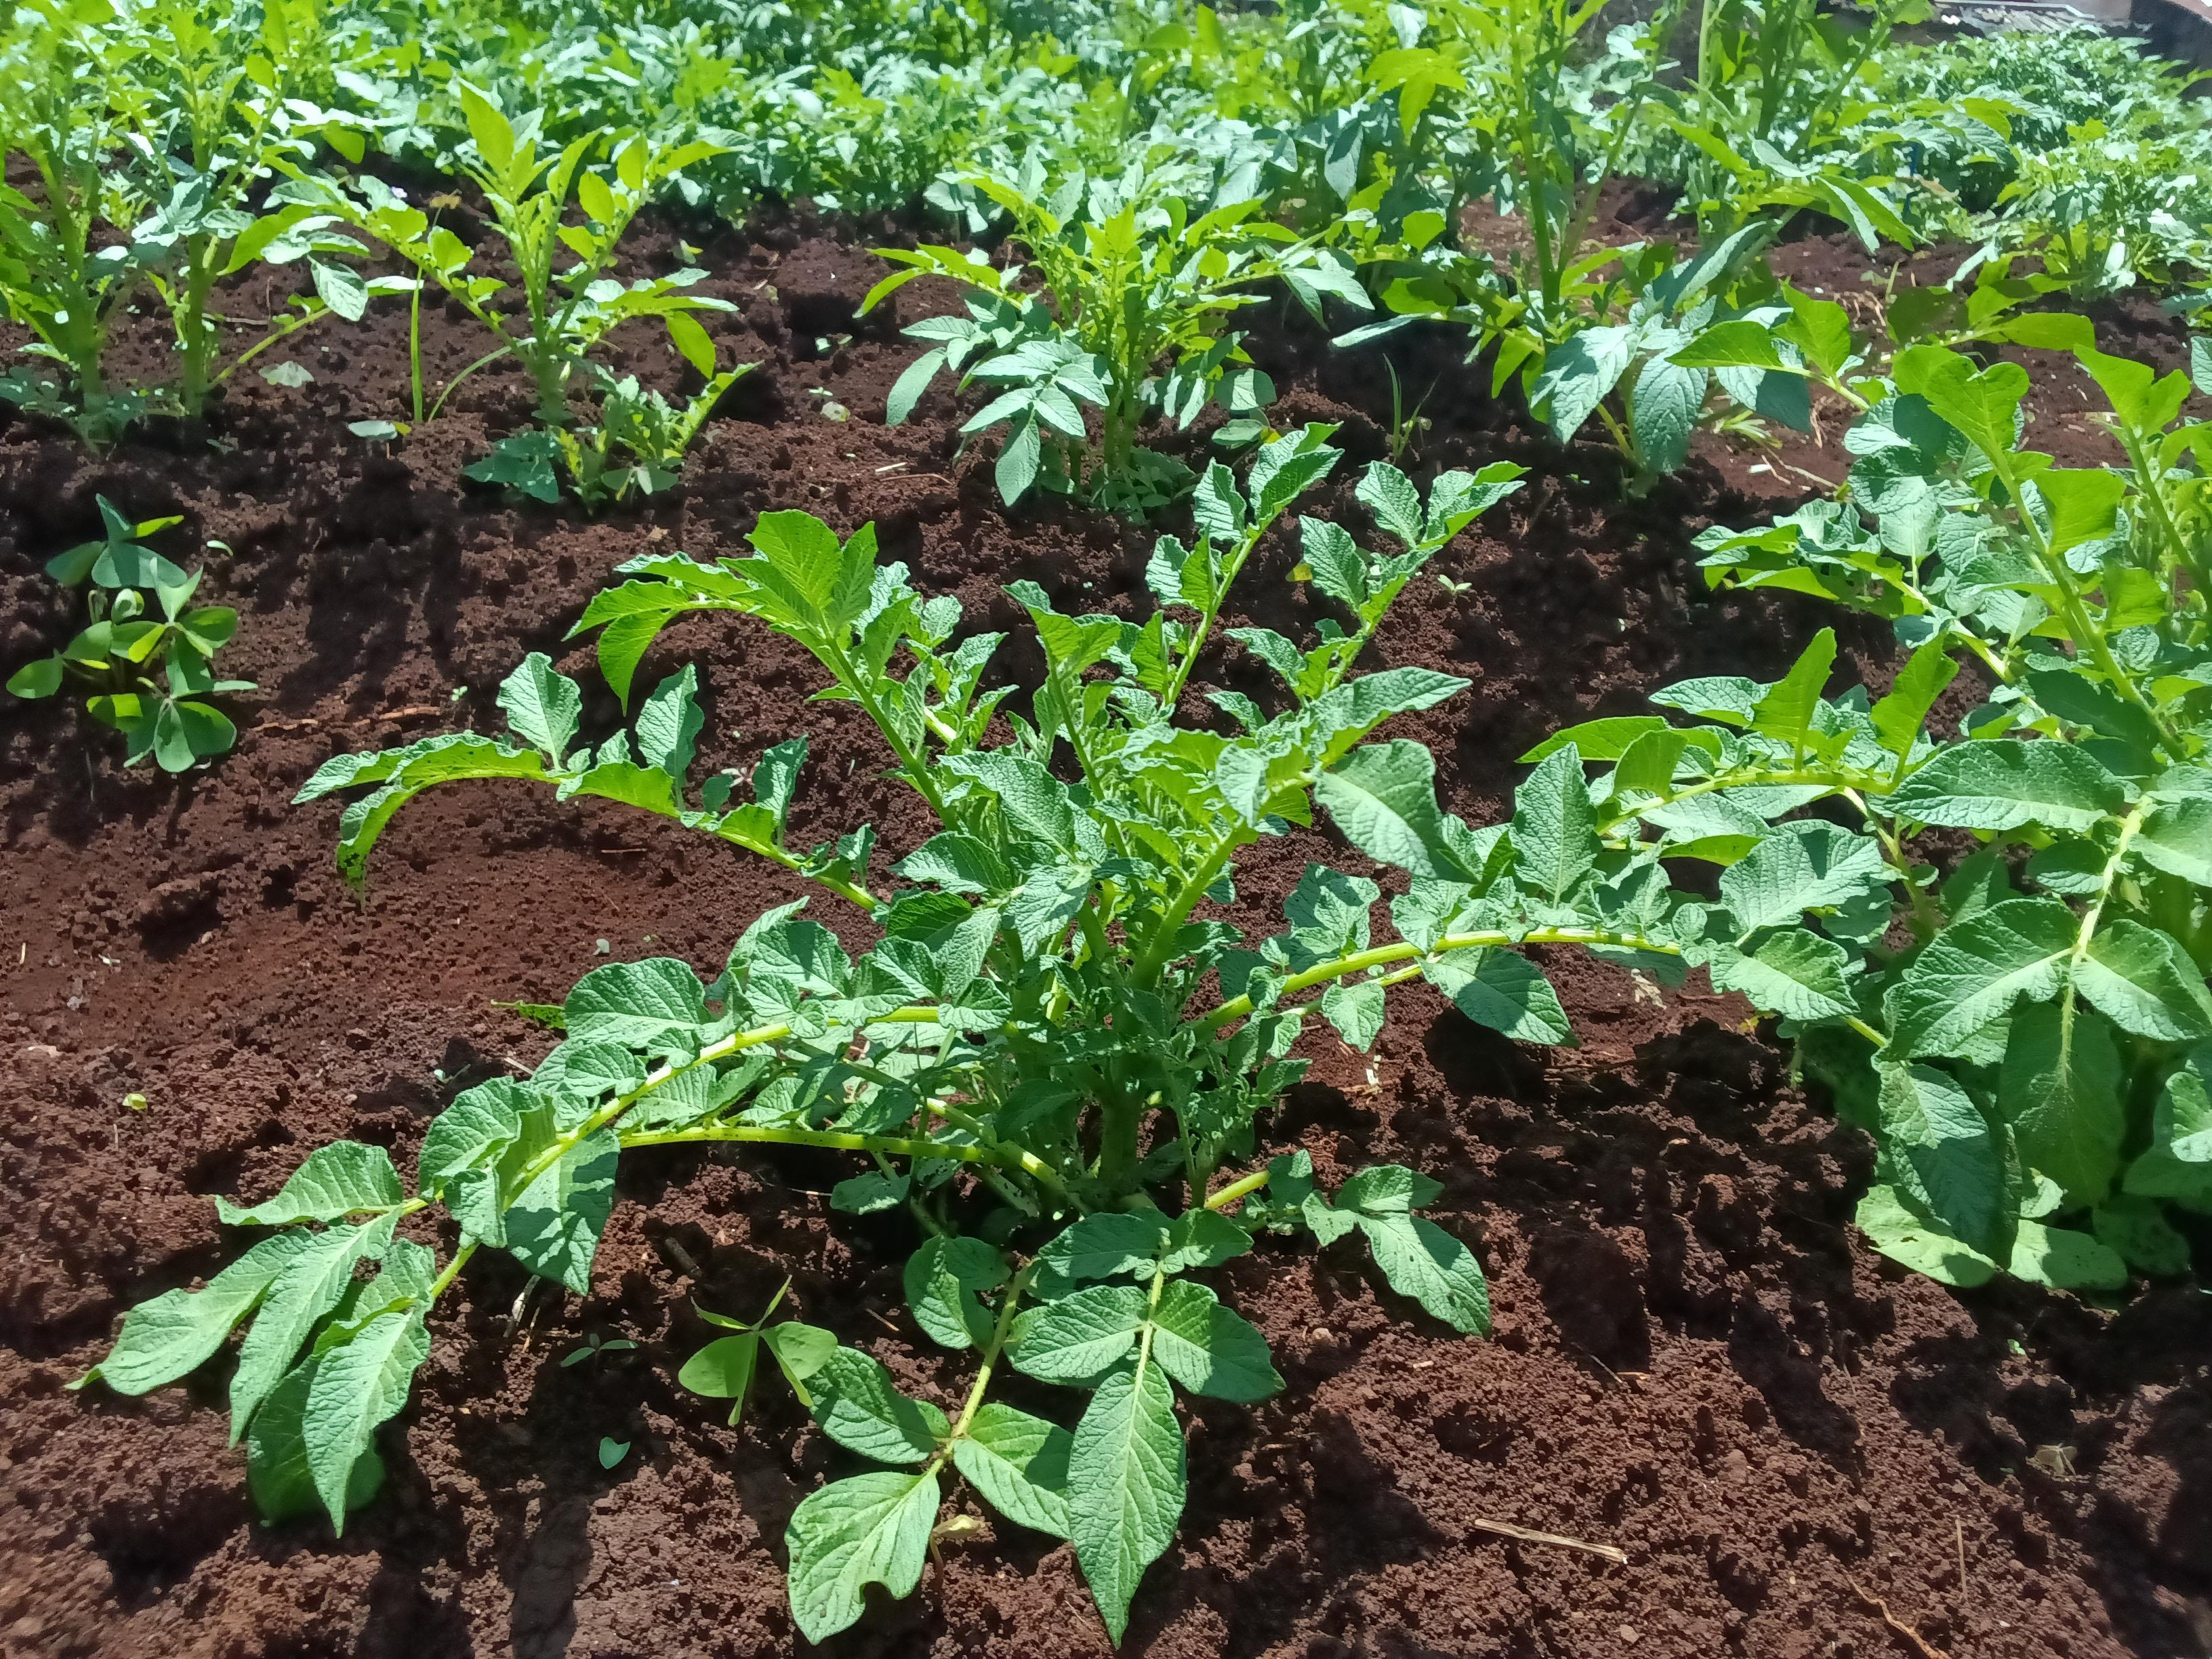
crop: potato
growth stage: vegetative
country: Kenya
